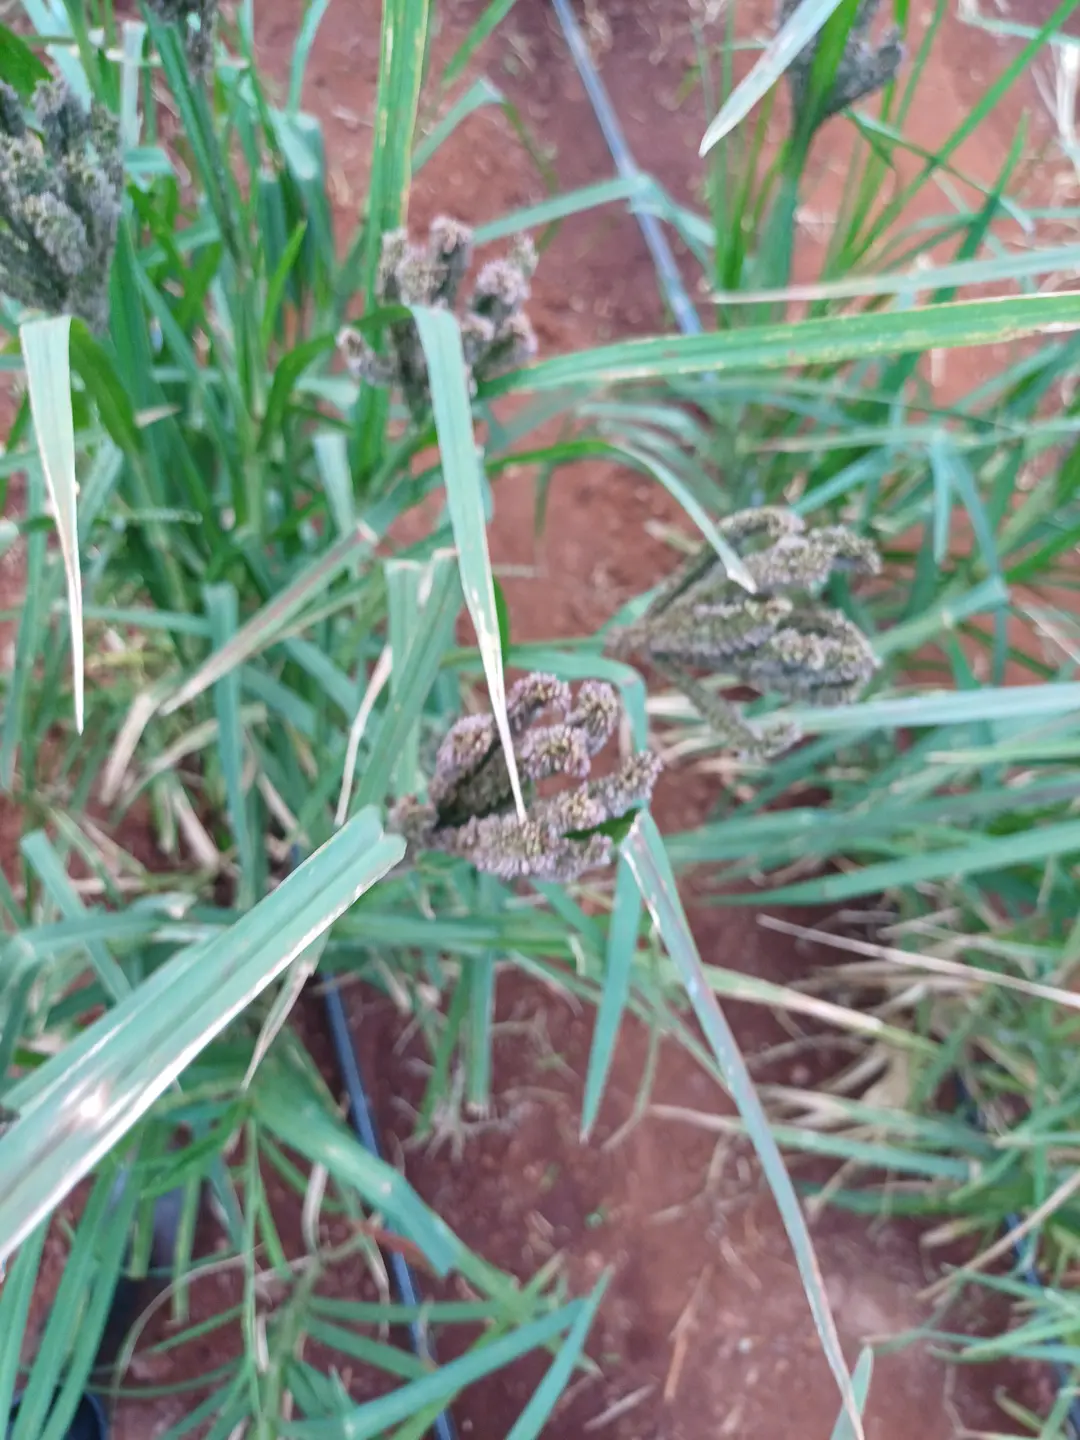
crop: finger millet
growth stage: flowering
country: Kenya
